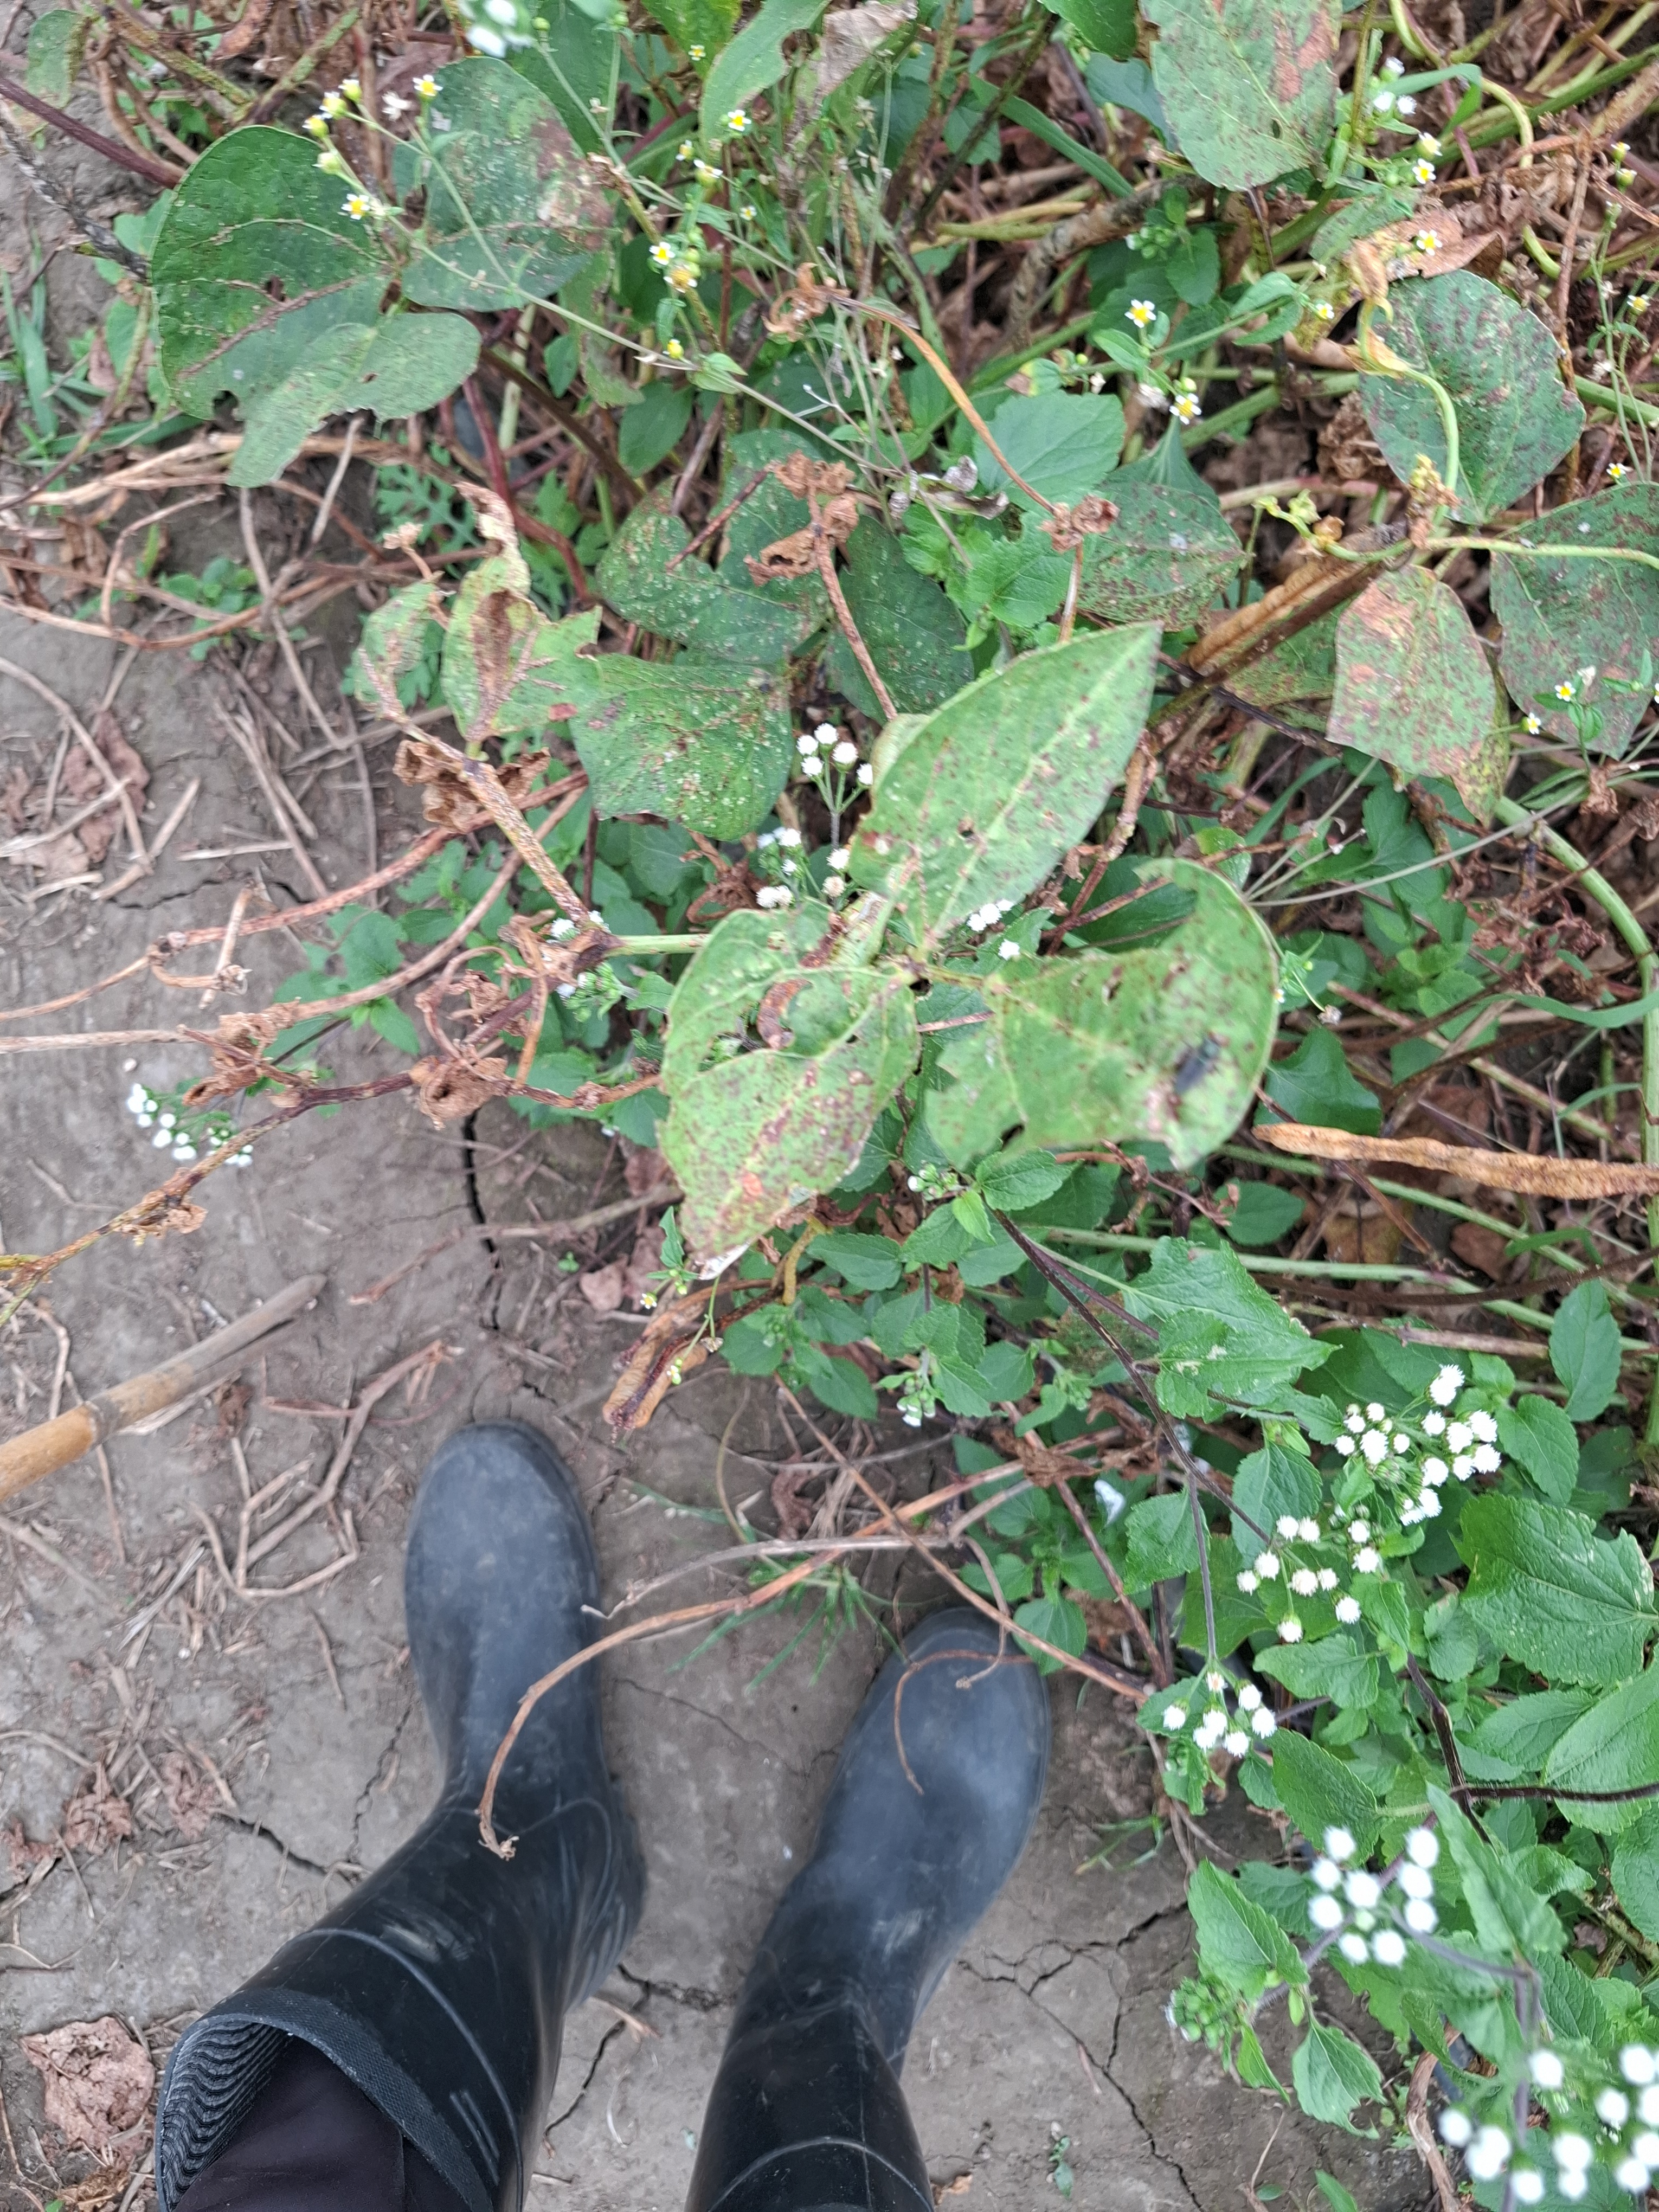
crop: cowpea
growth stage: development pod
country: Tanzania
